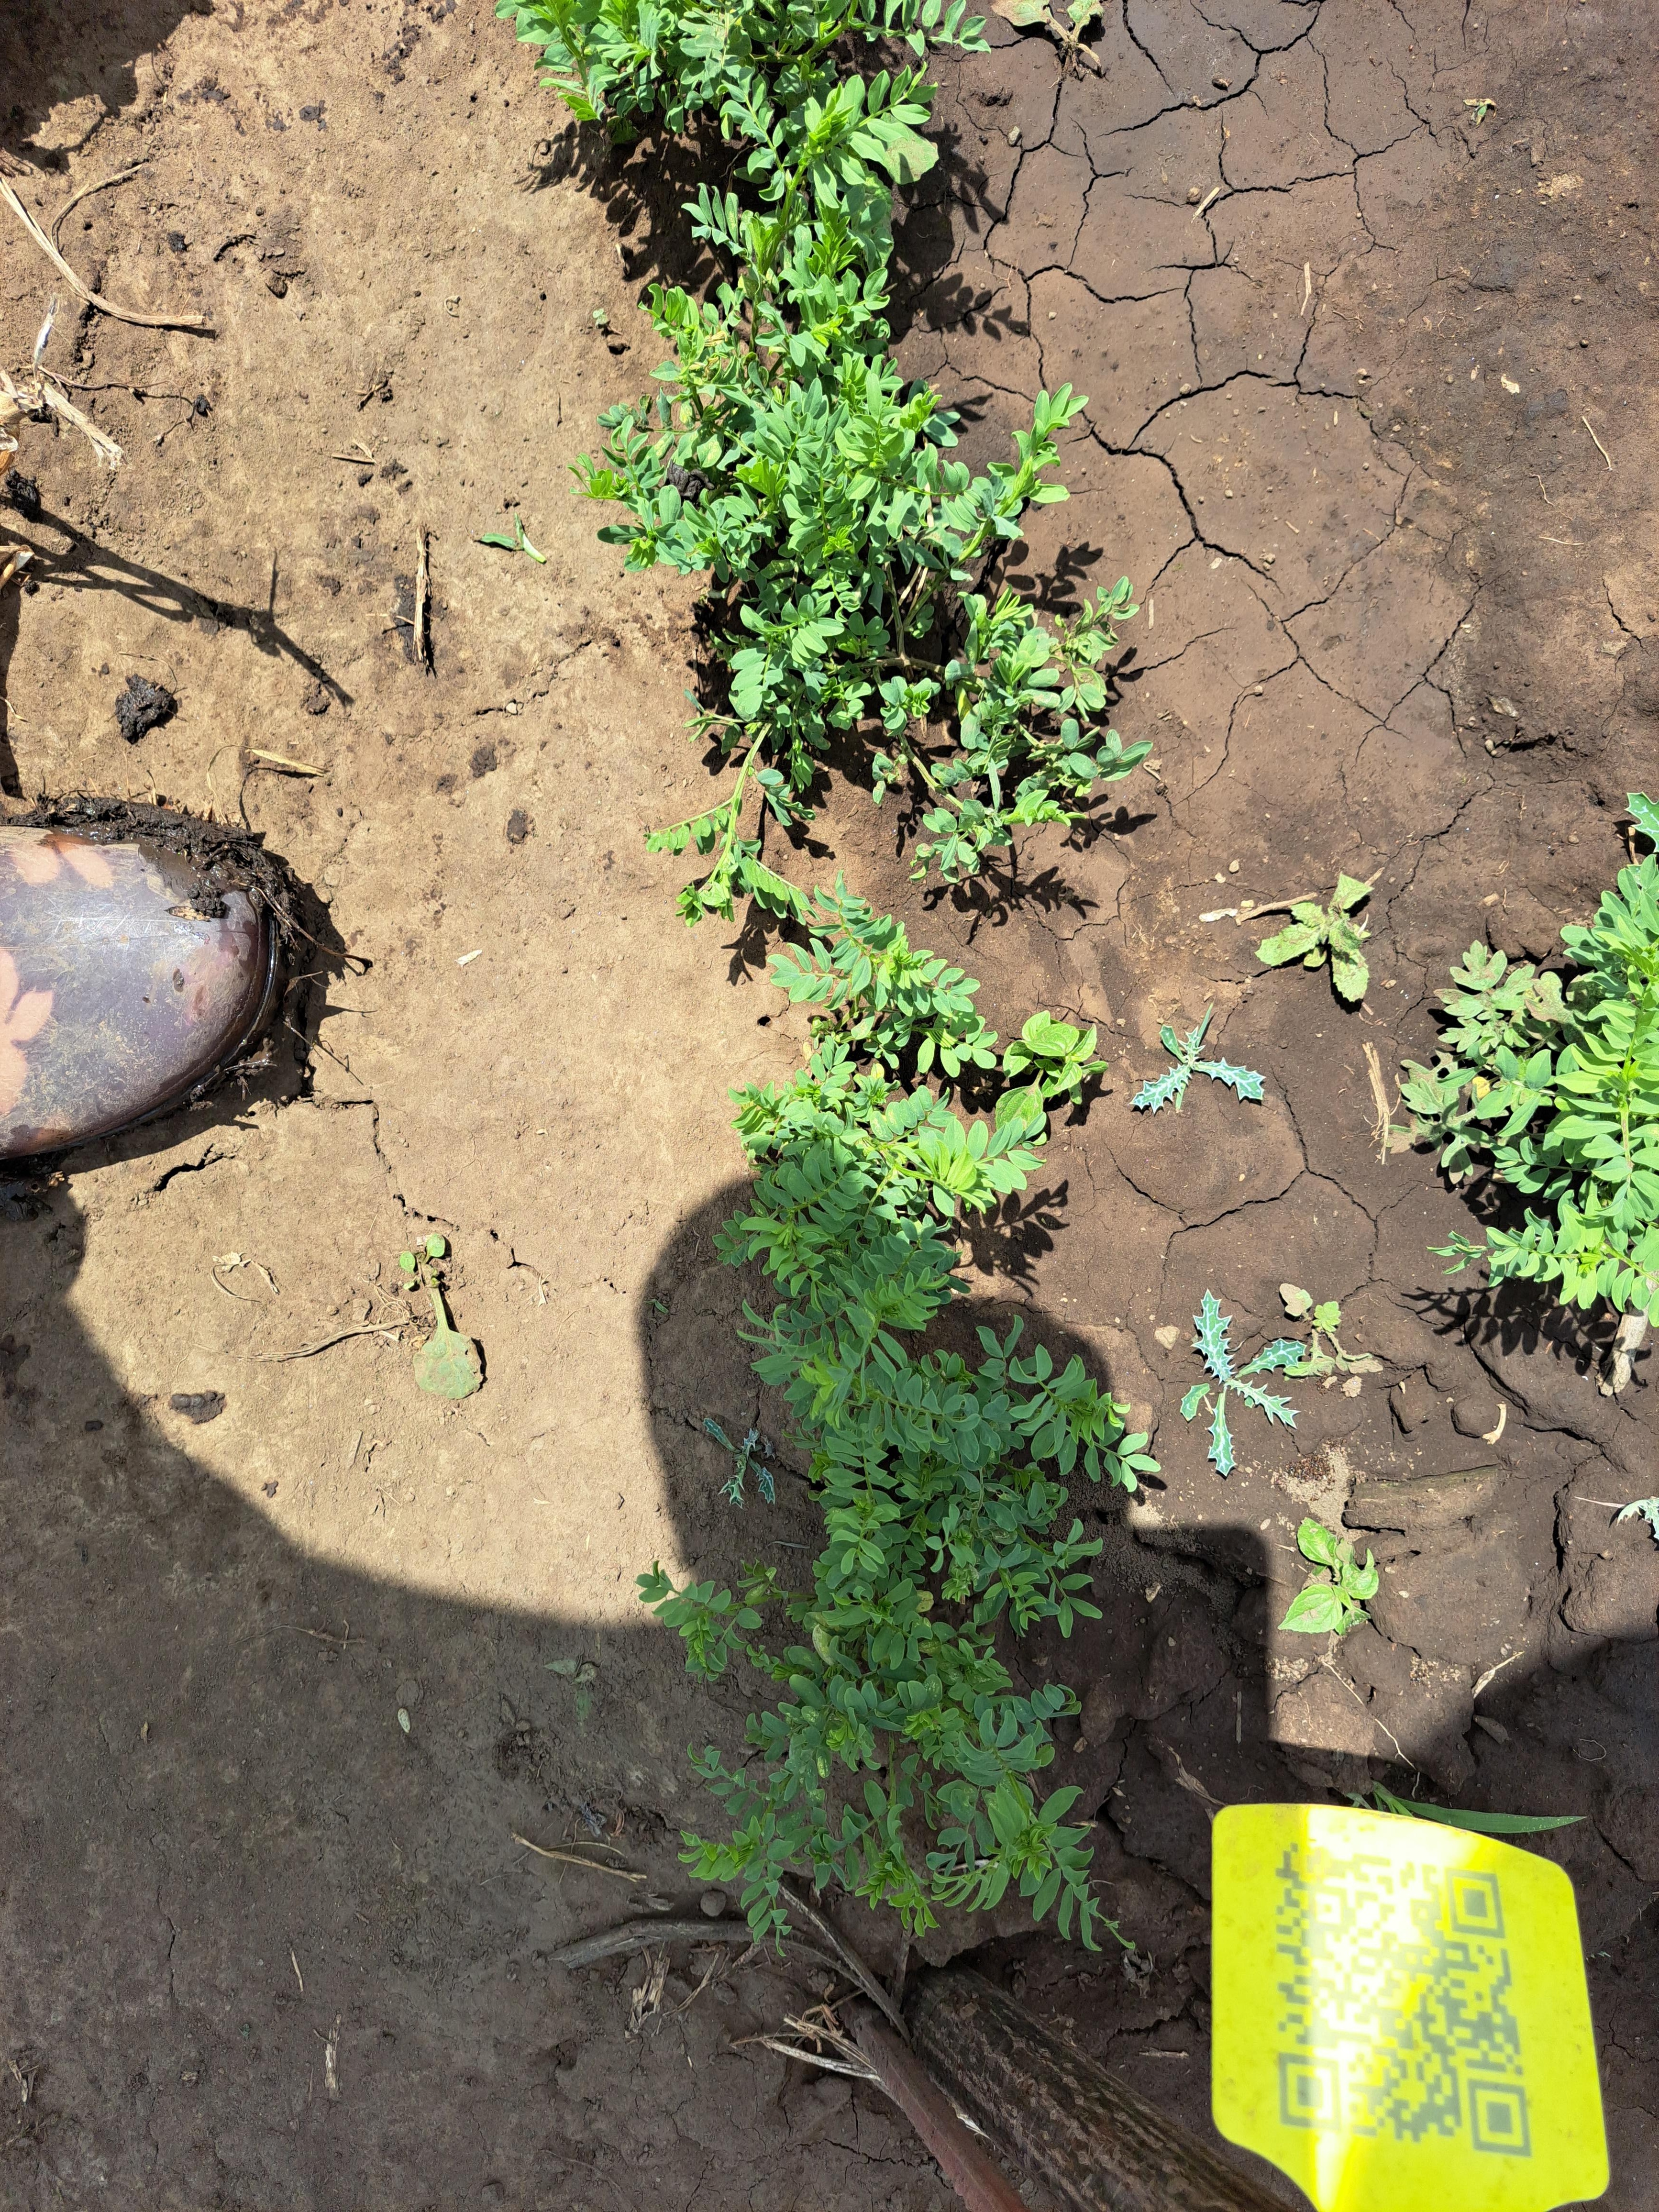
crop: lentil
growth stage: vegetative
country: Tanzania
